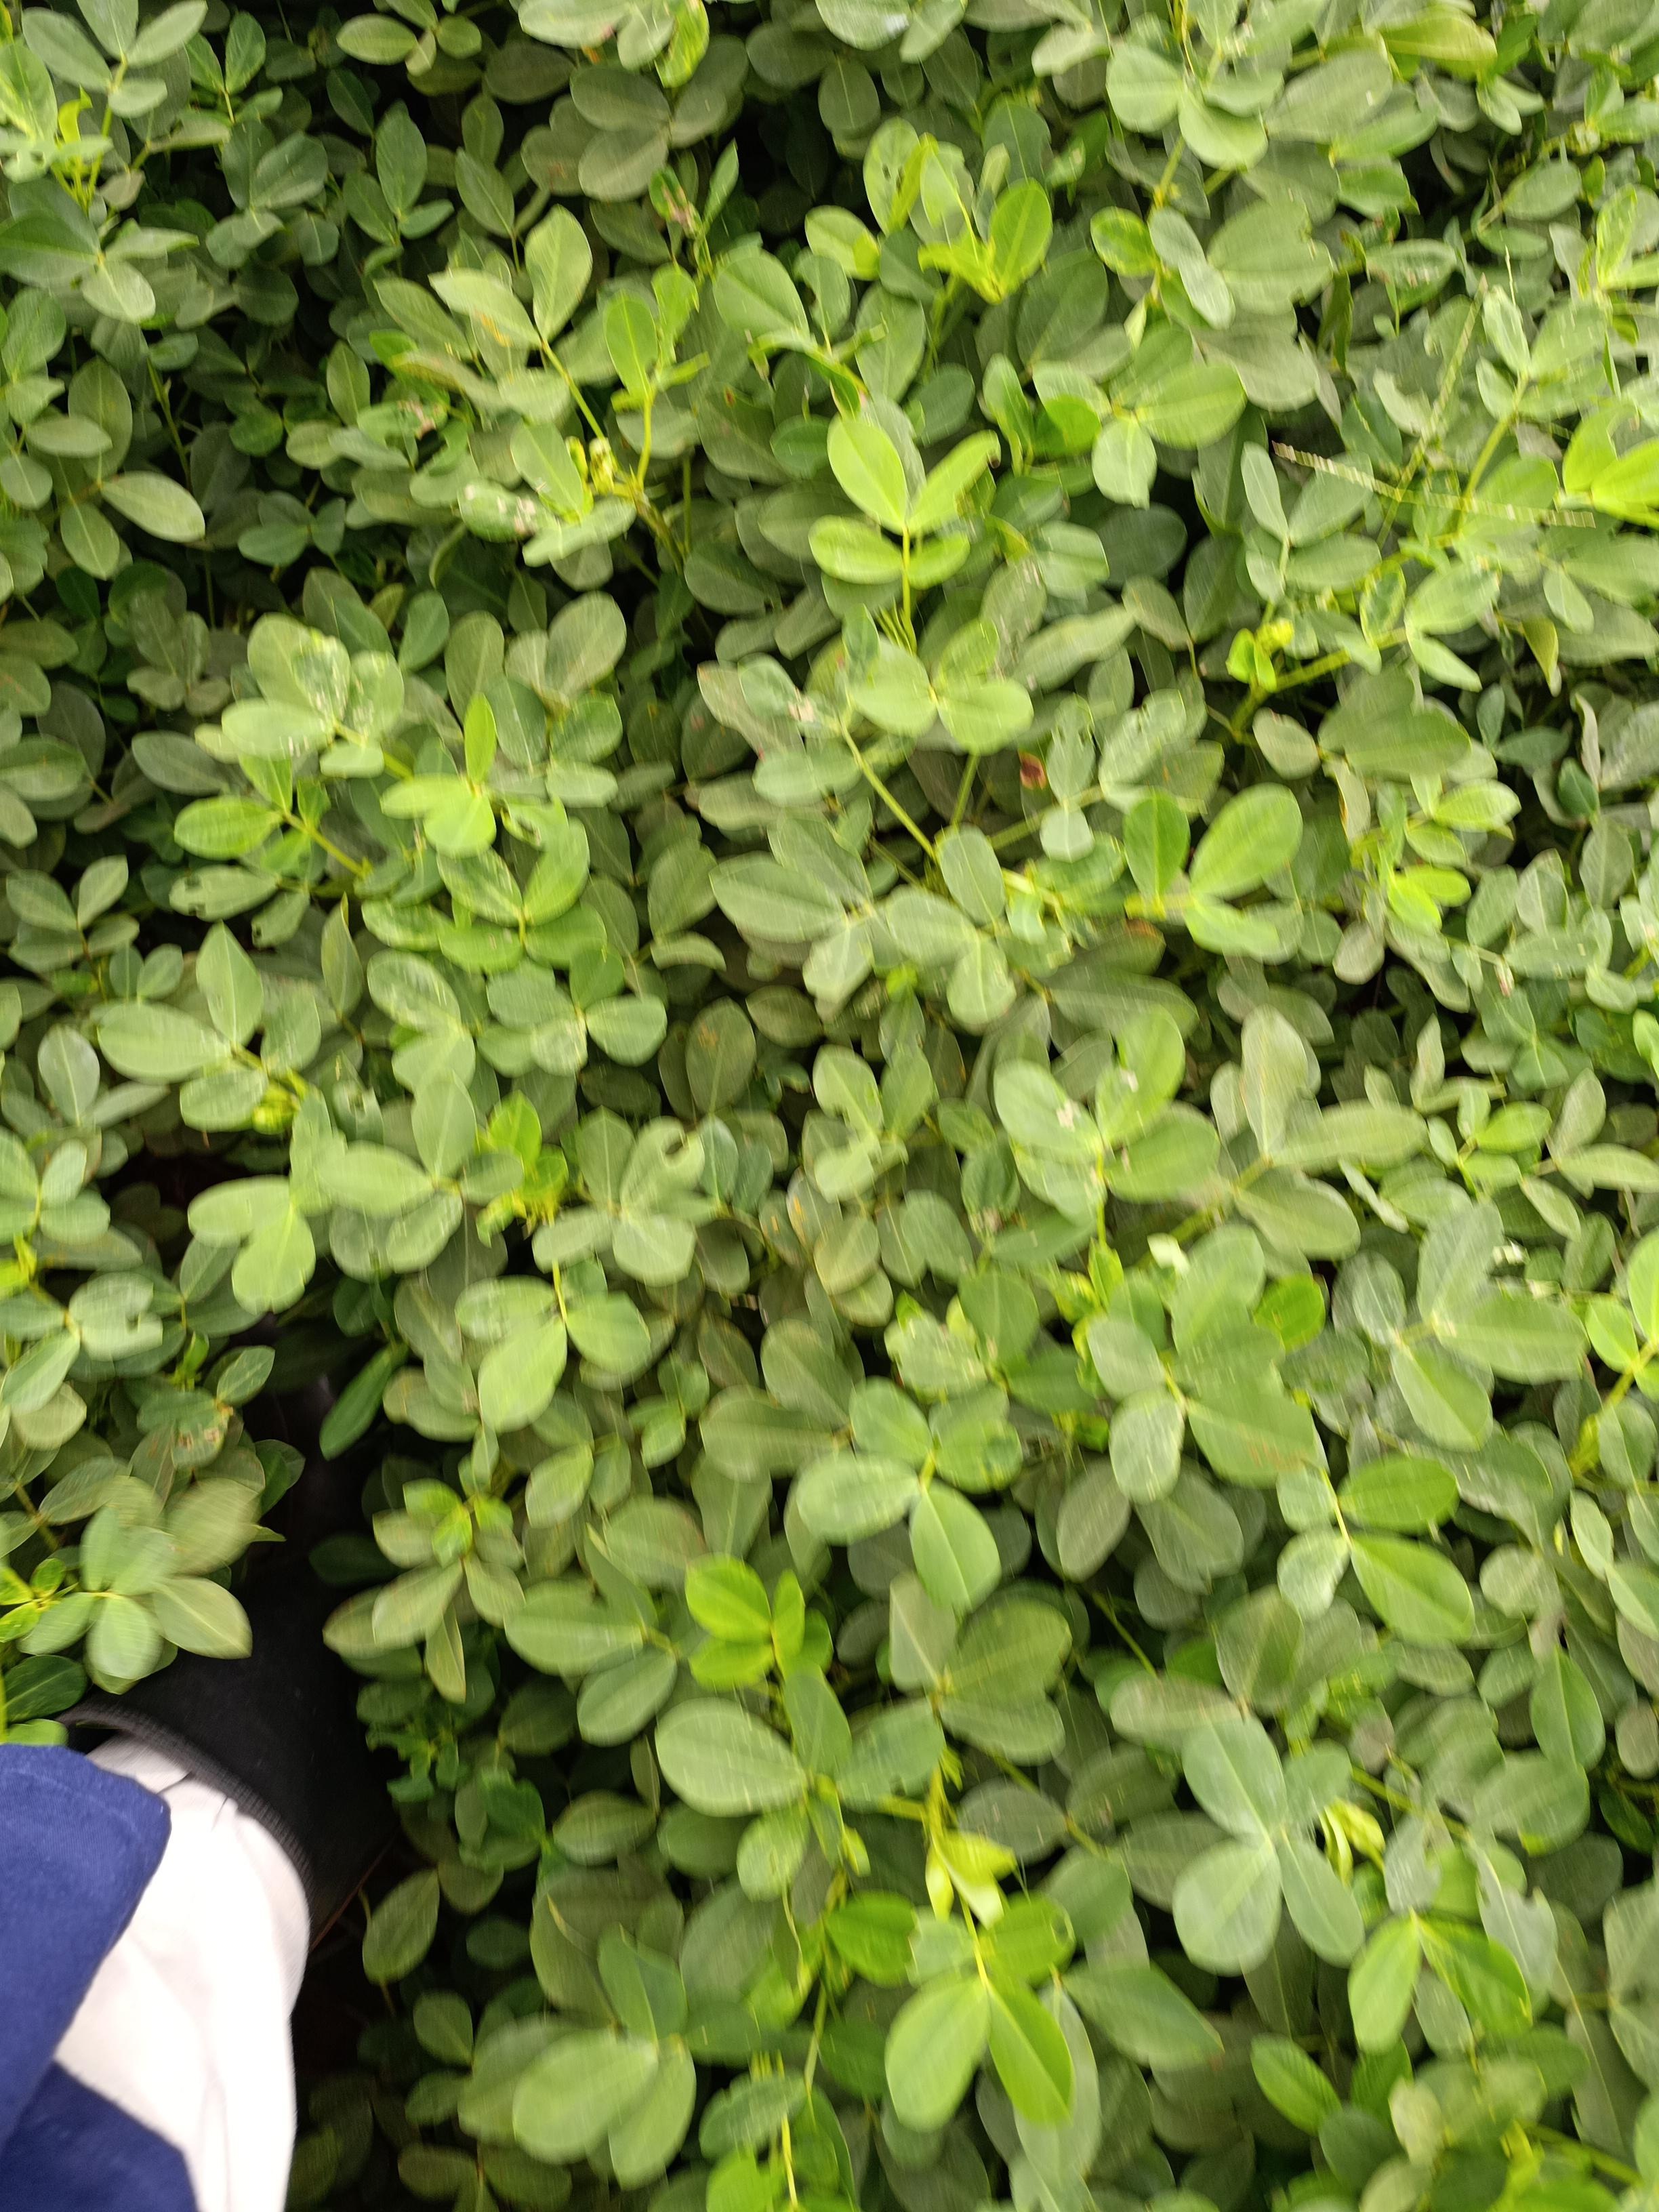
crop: groundnut
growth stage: pegging
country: Kenya
